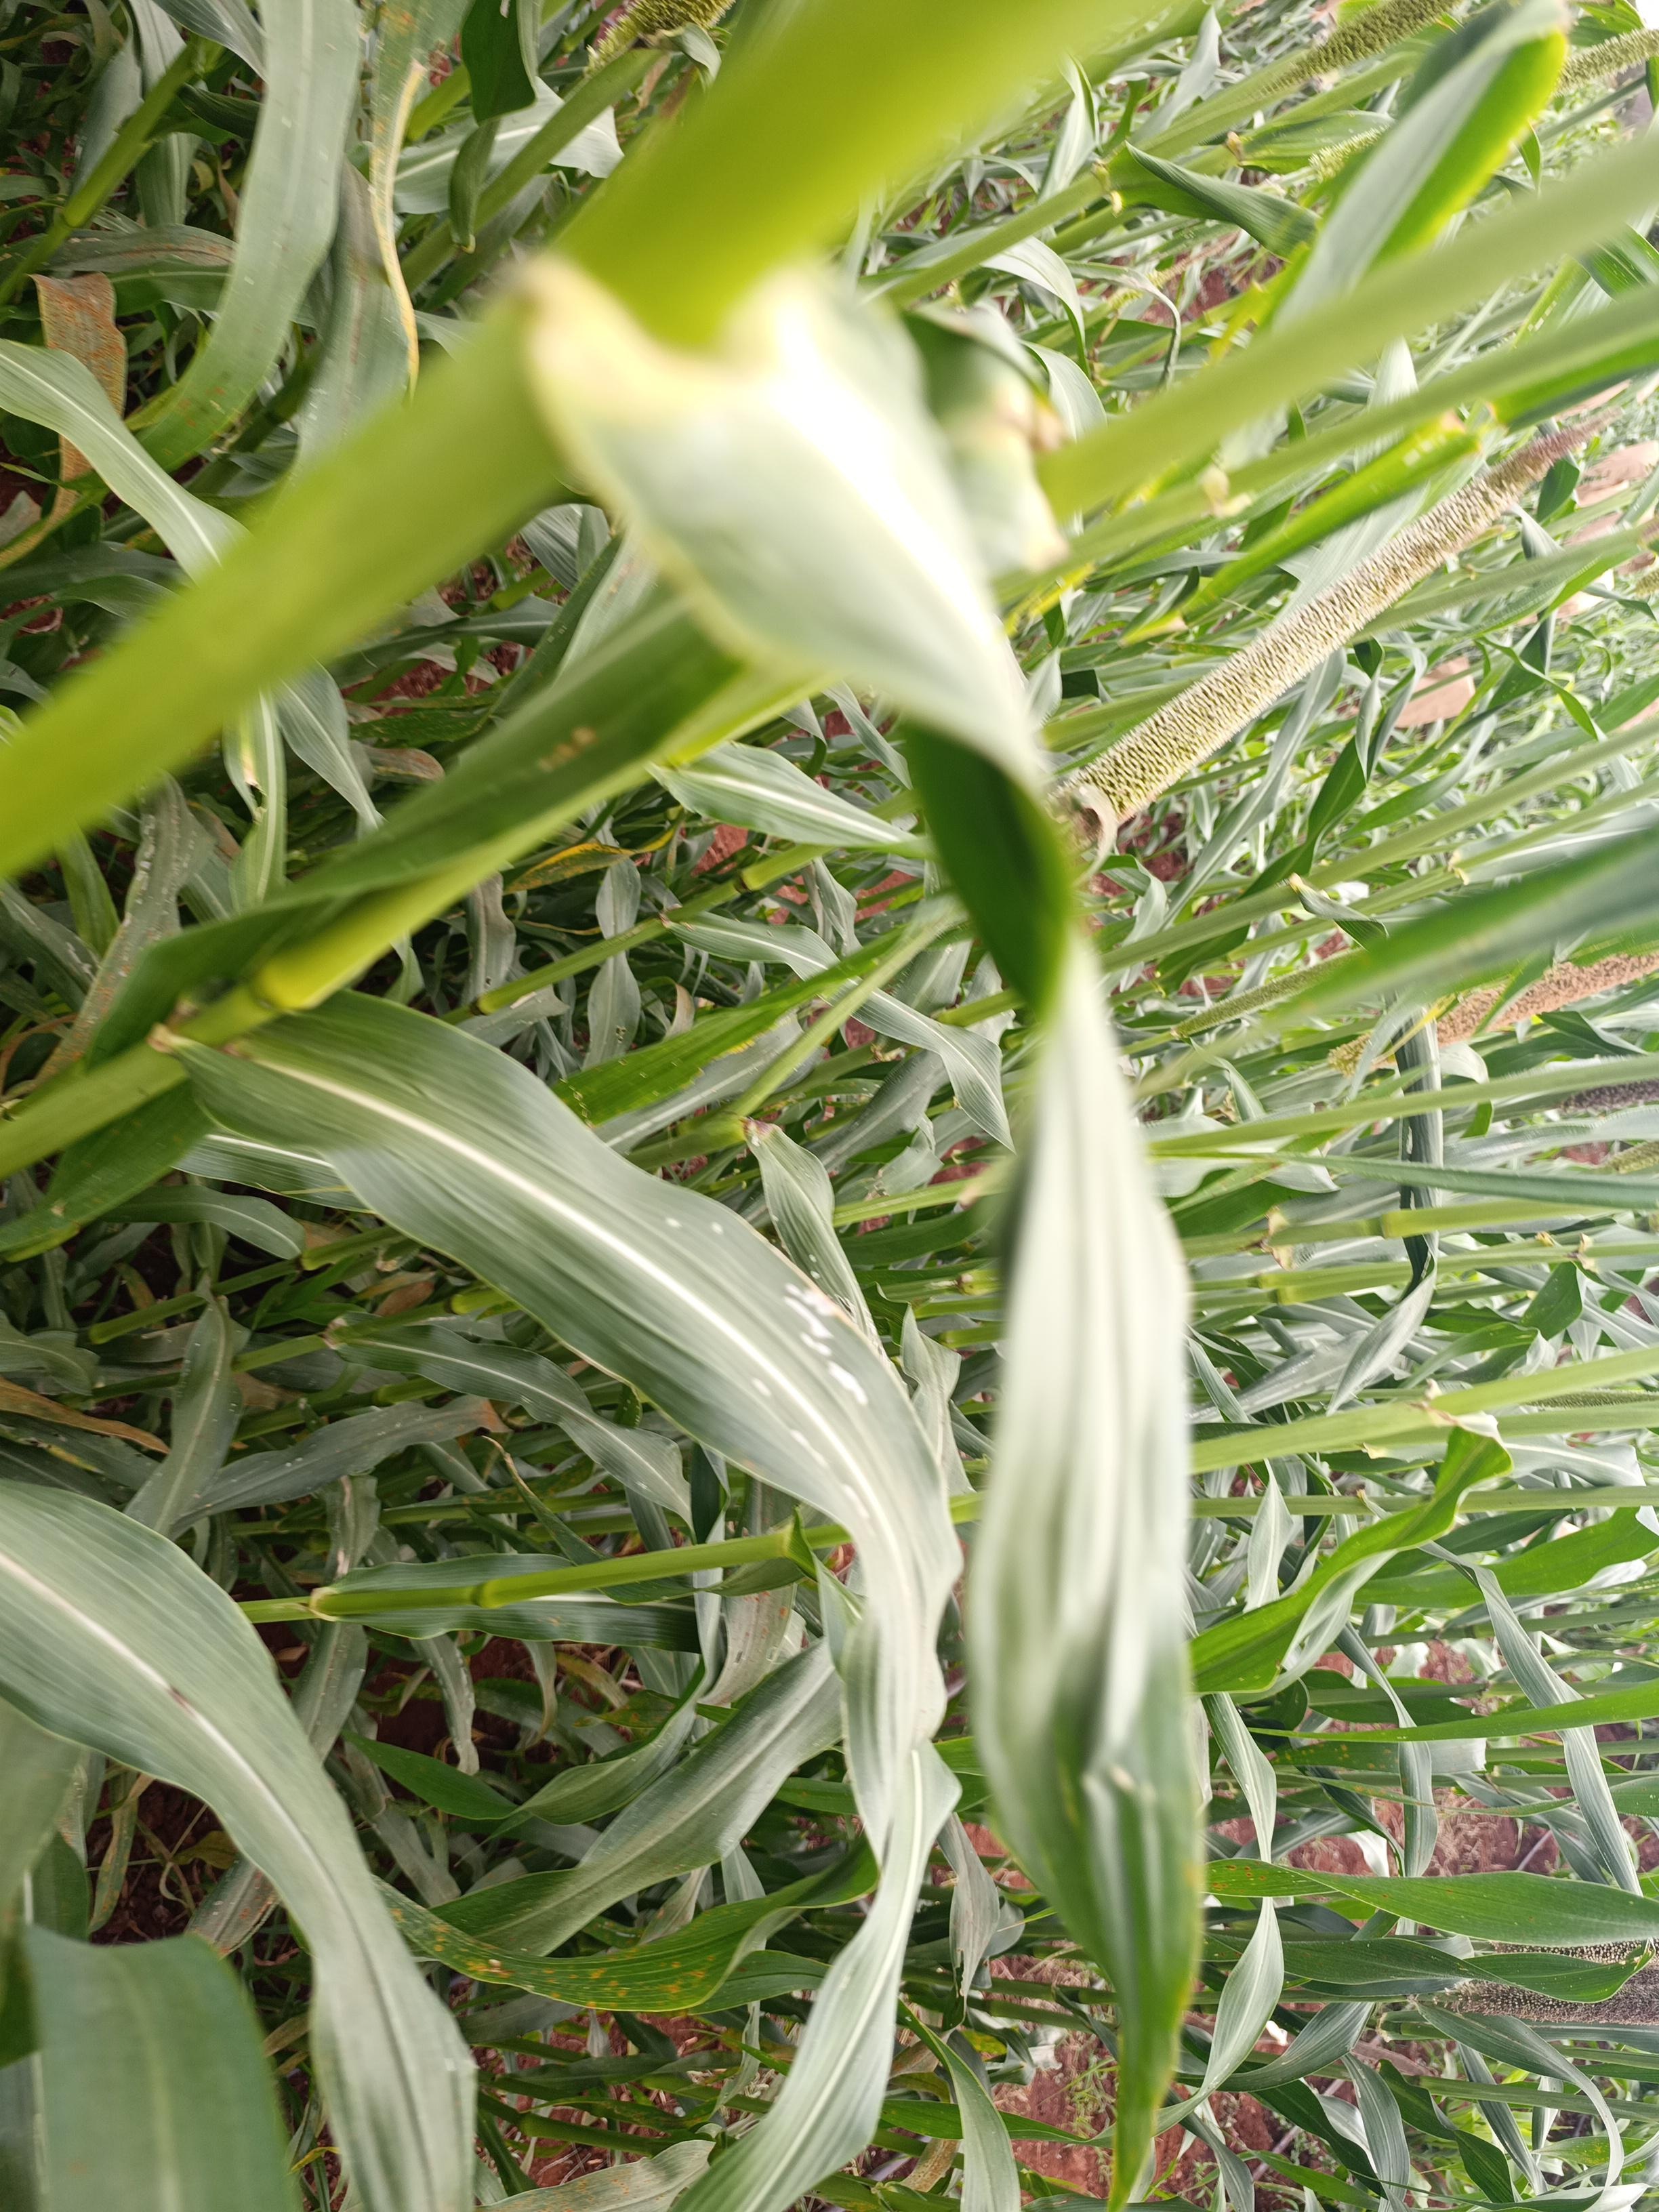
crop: pearl millet
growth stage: flowering
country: Kenya
